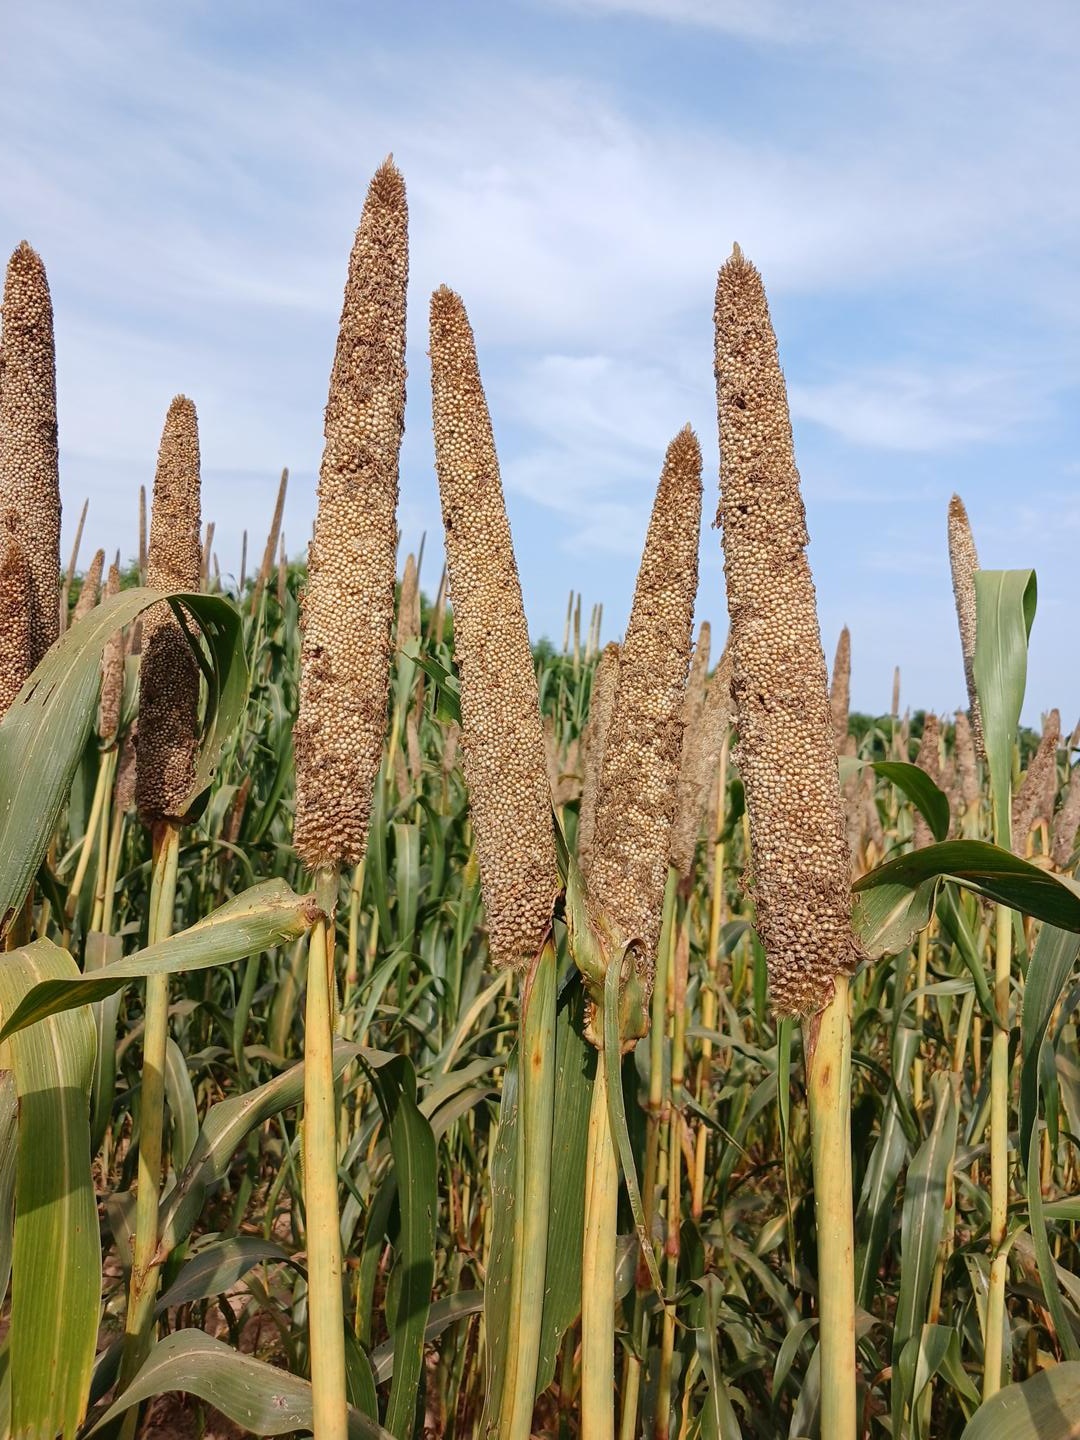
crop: pearl millet
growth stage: maturity
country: Senegal
